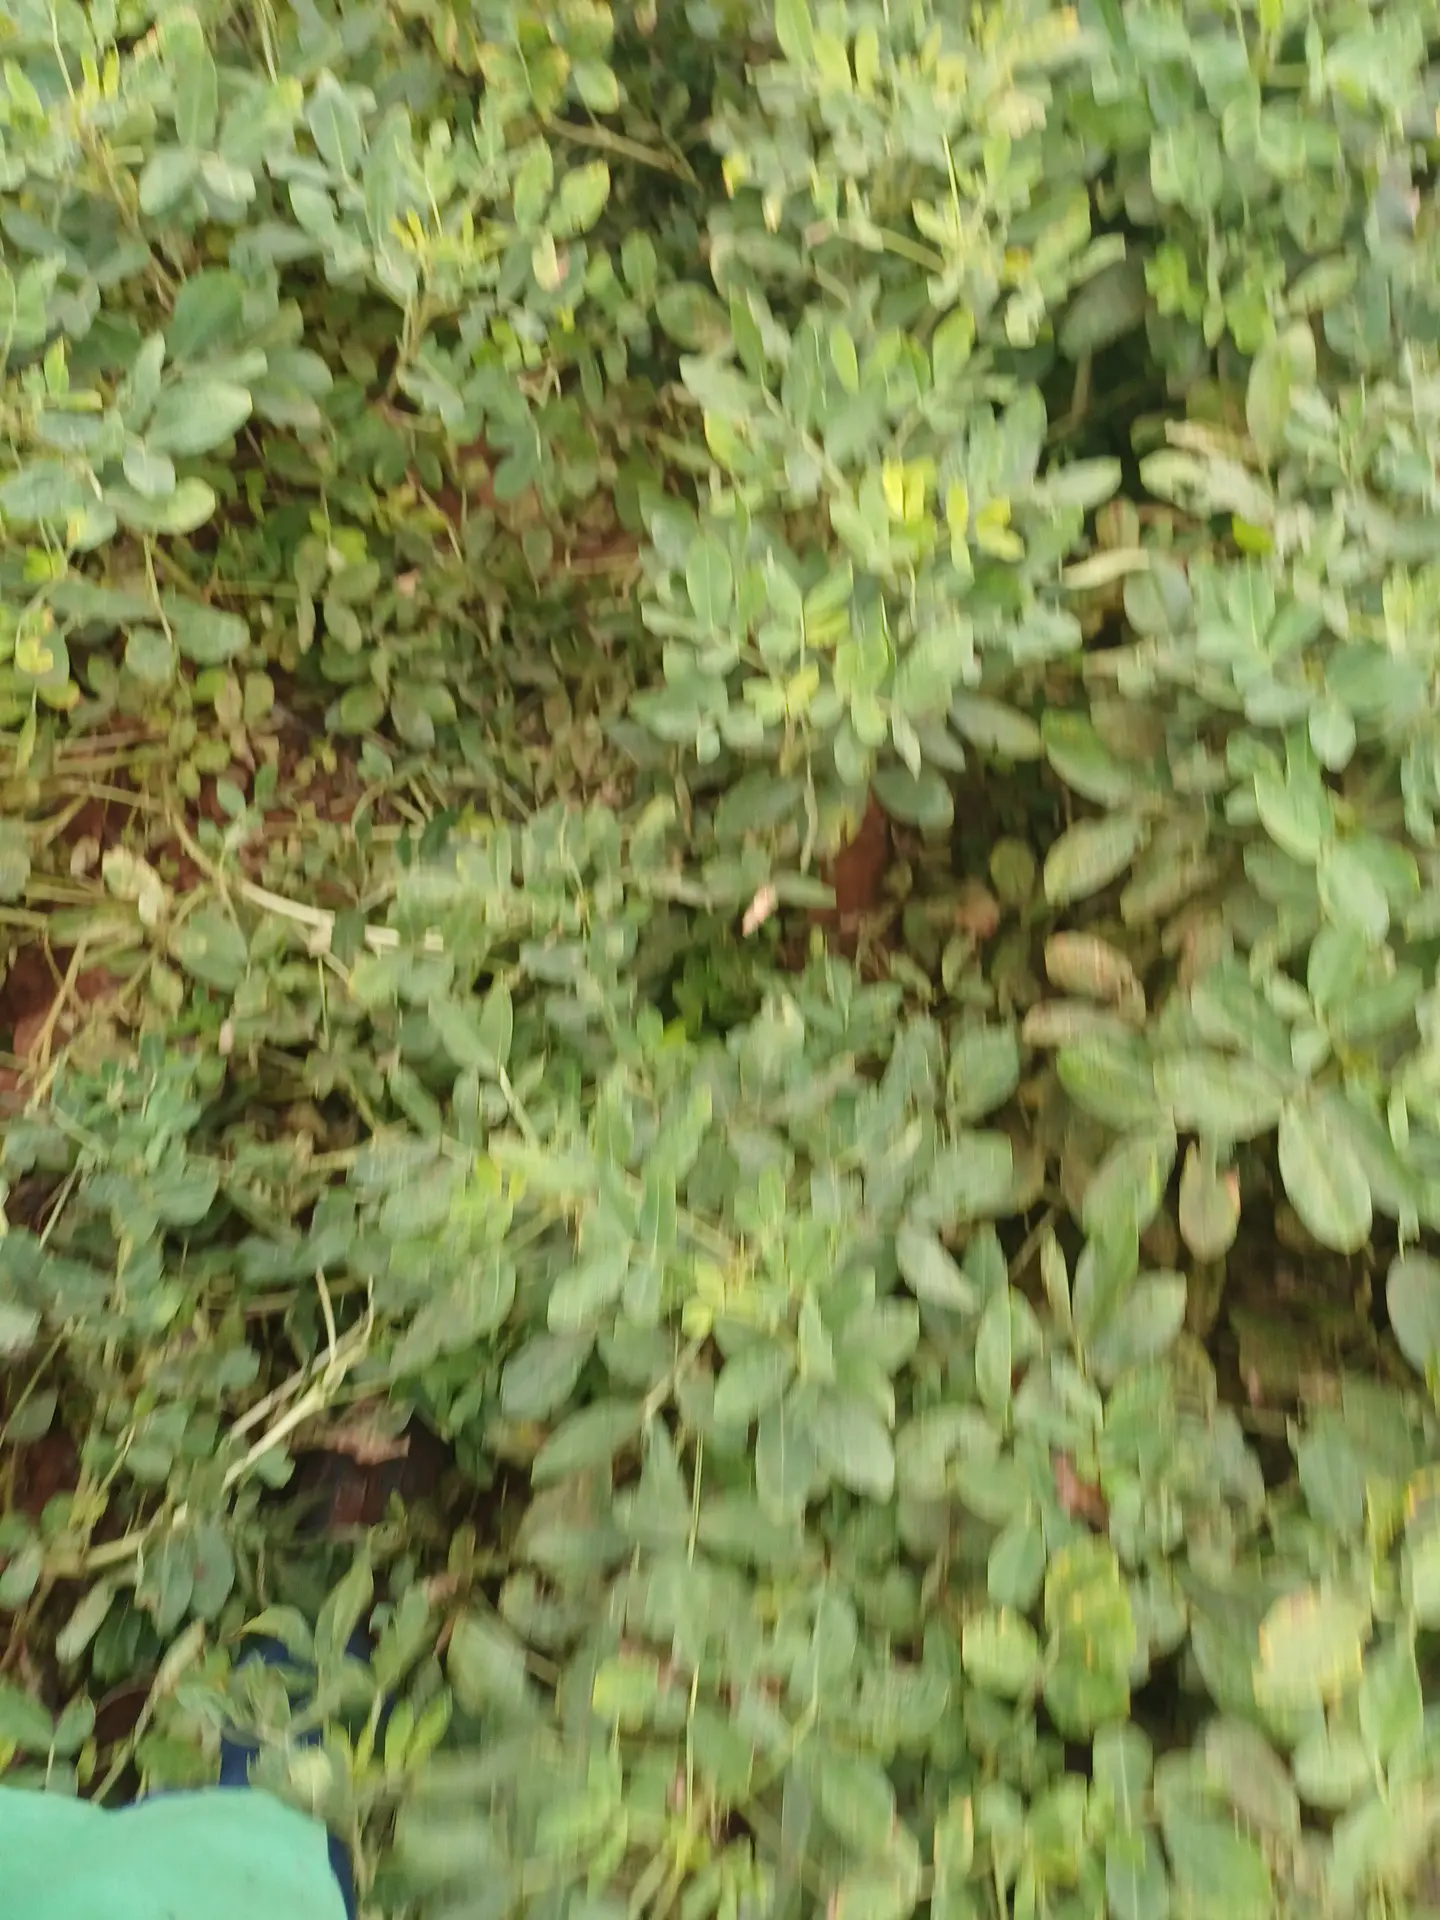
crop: groundnut
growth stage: pegging
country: Kenya
